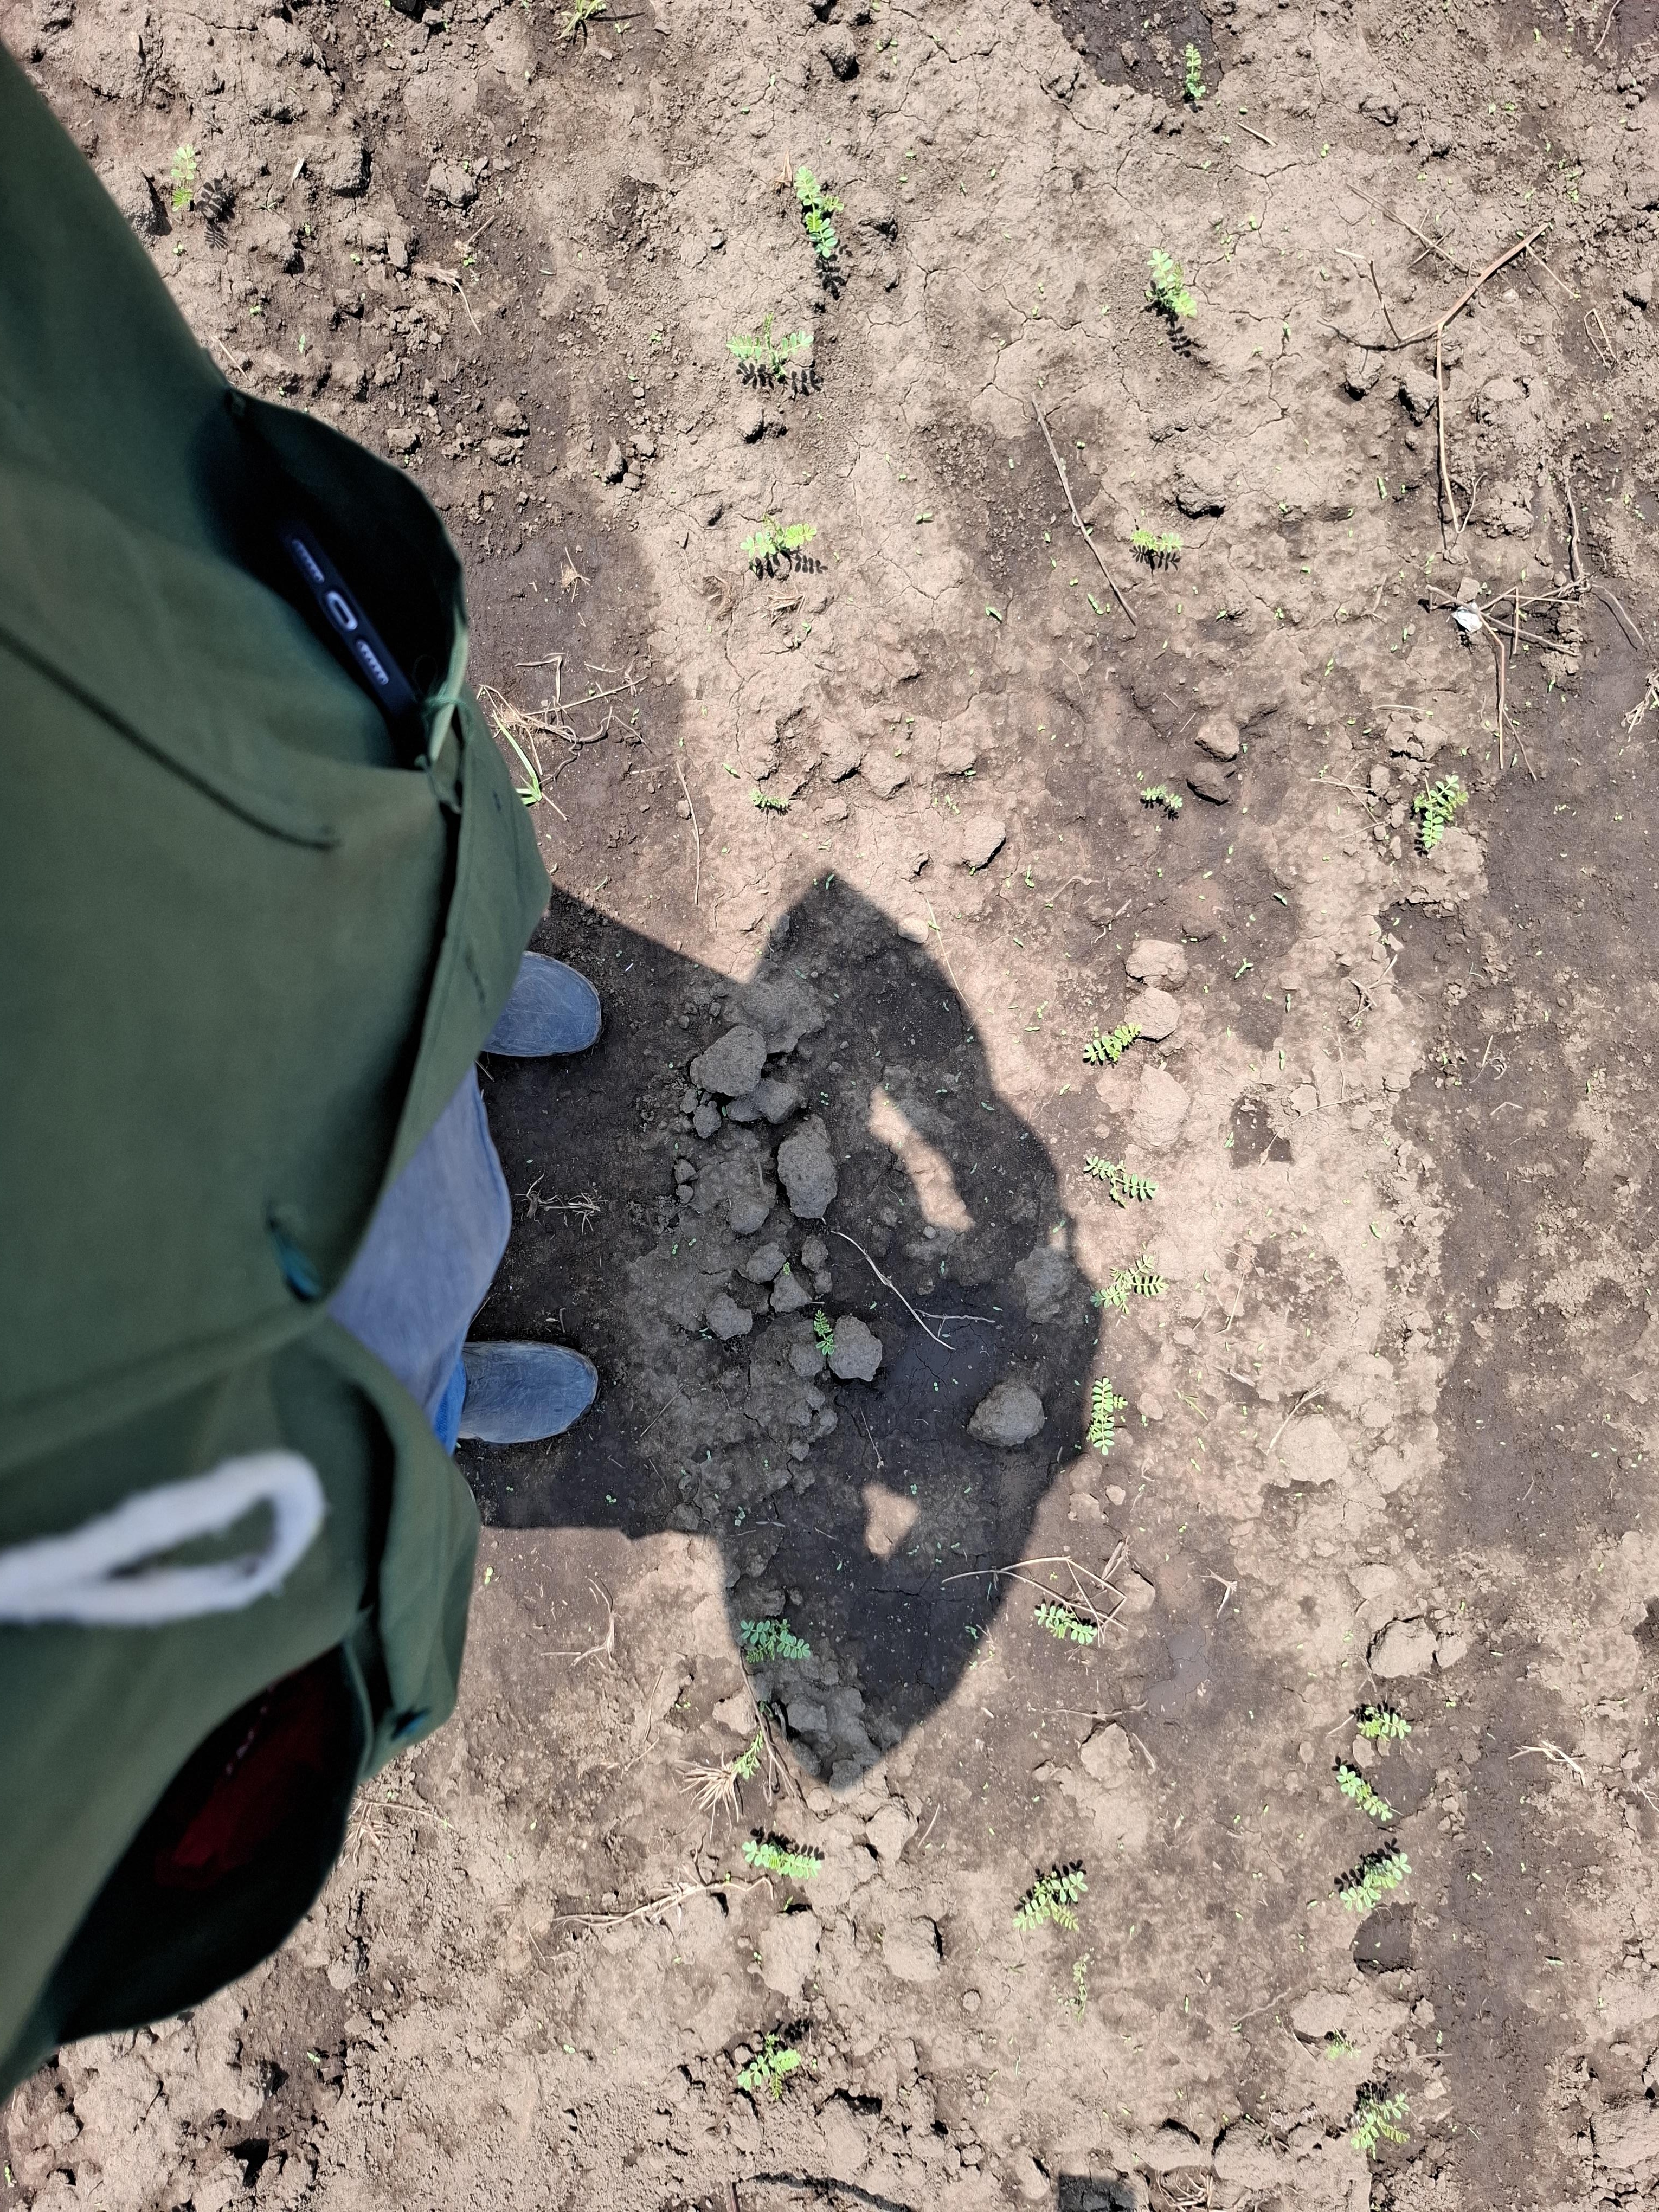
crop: chickpea
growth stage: emergence
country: Tanzania
